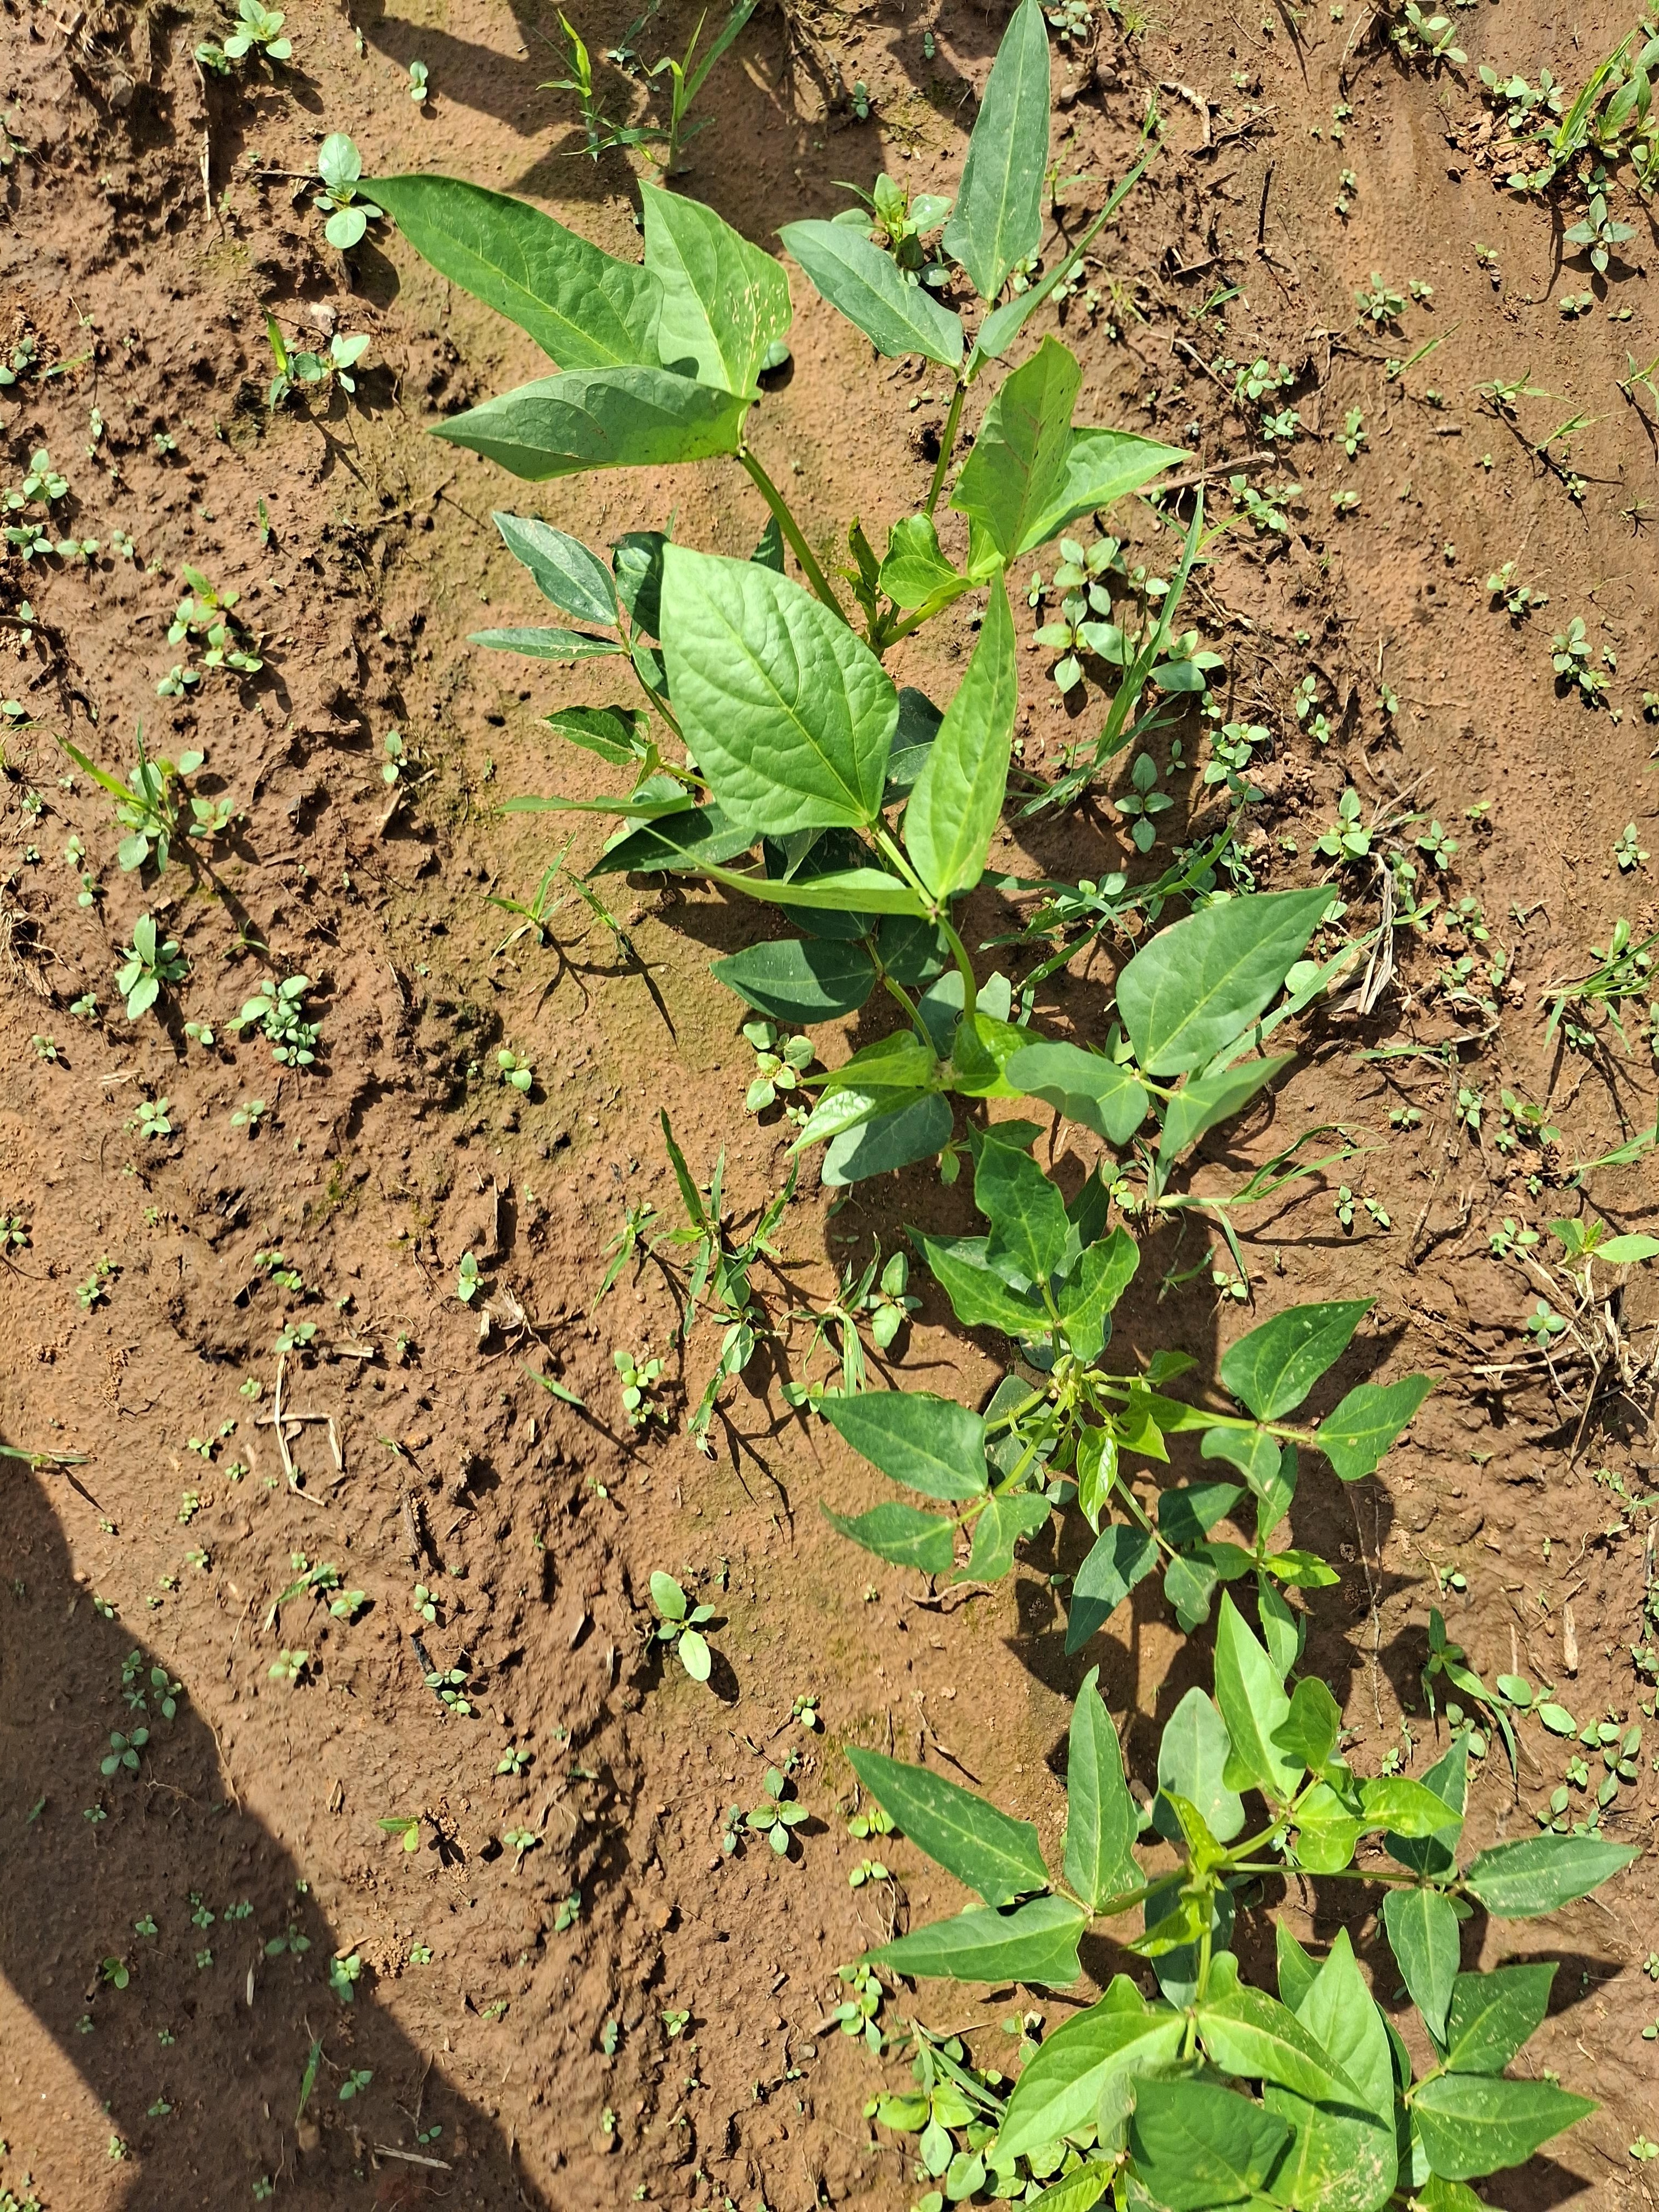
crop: cowpea
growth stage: sprouting emergence
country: Nigeria
